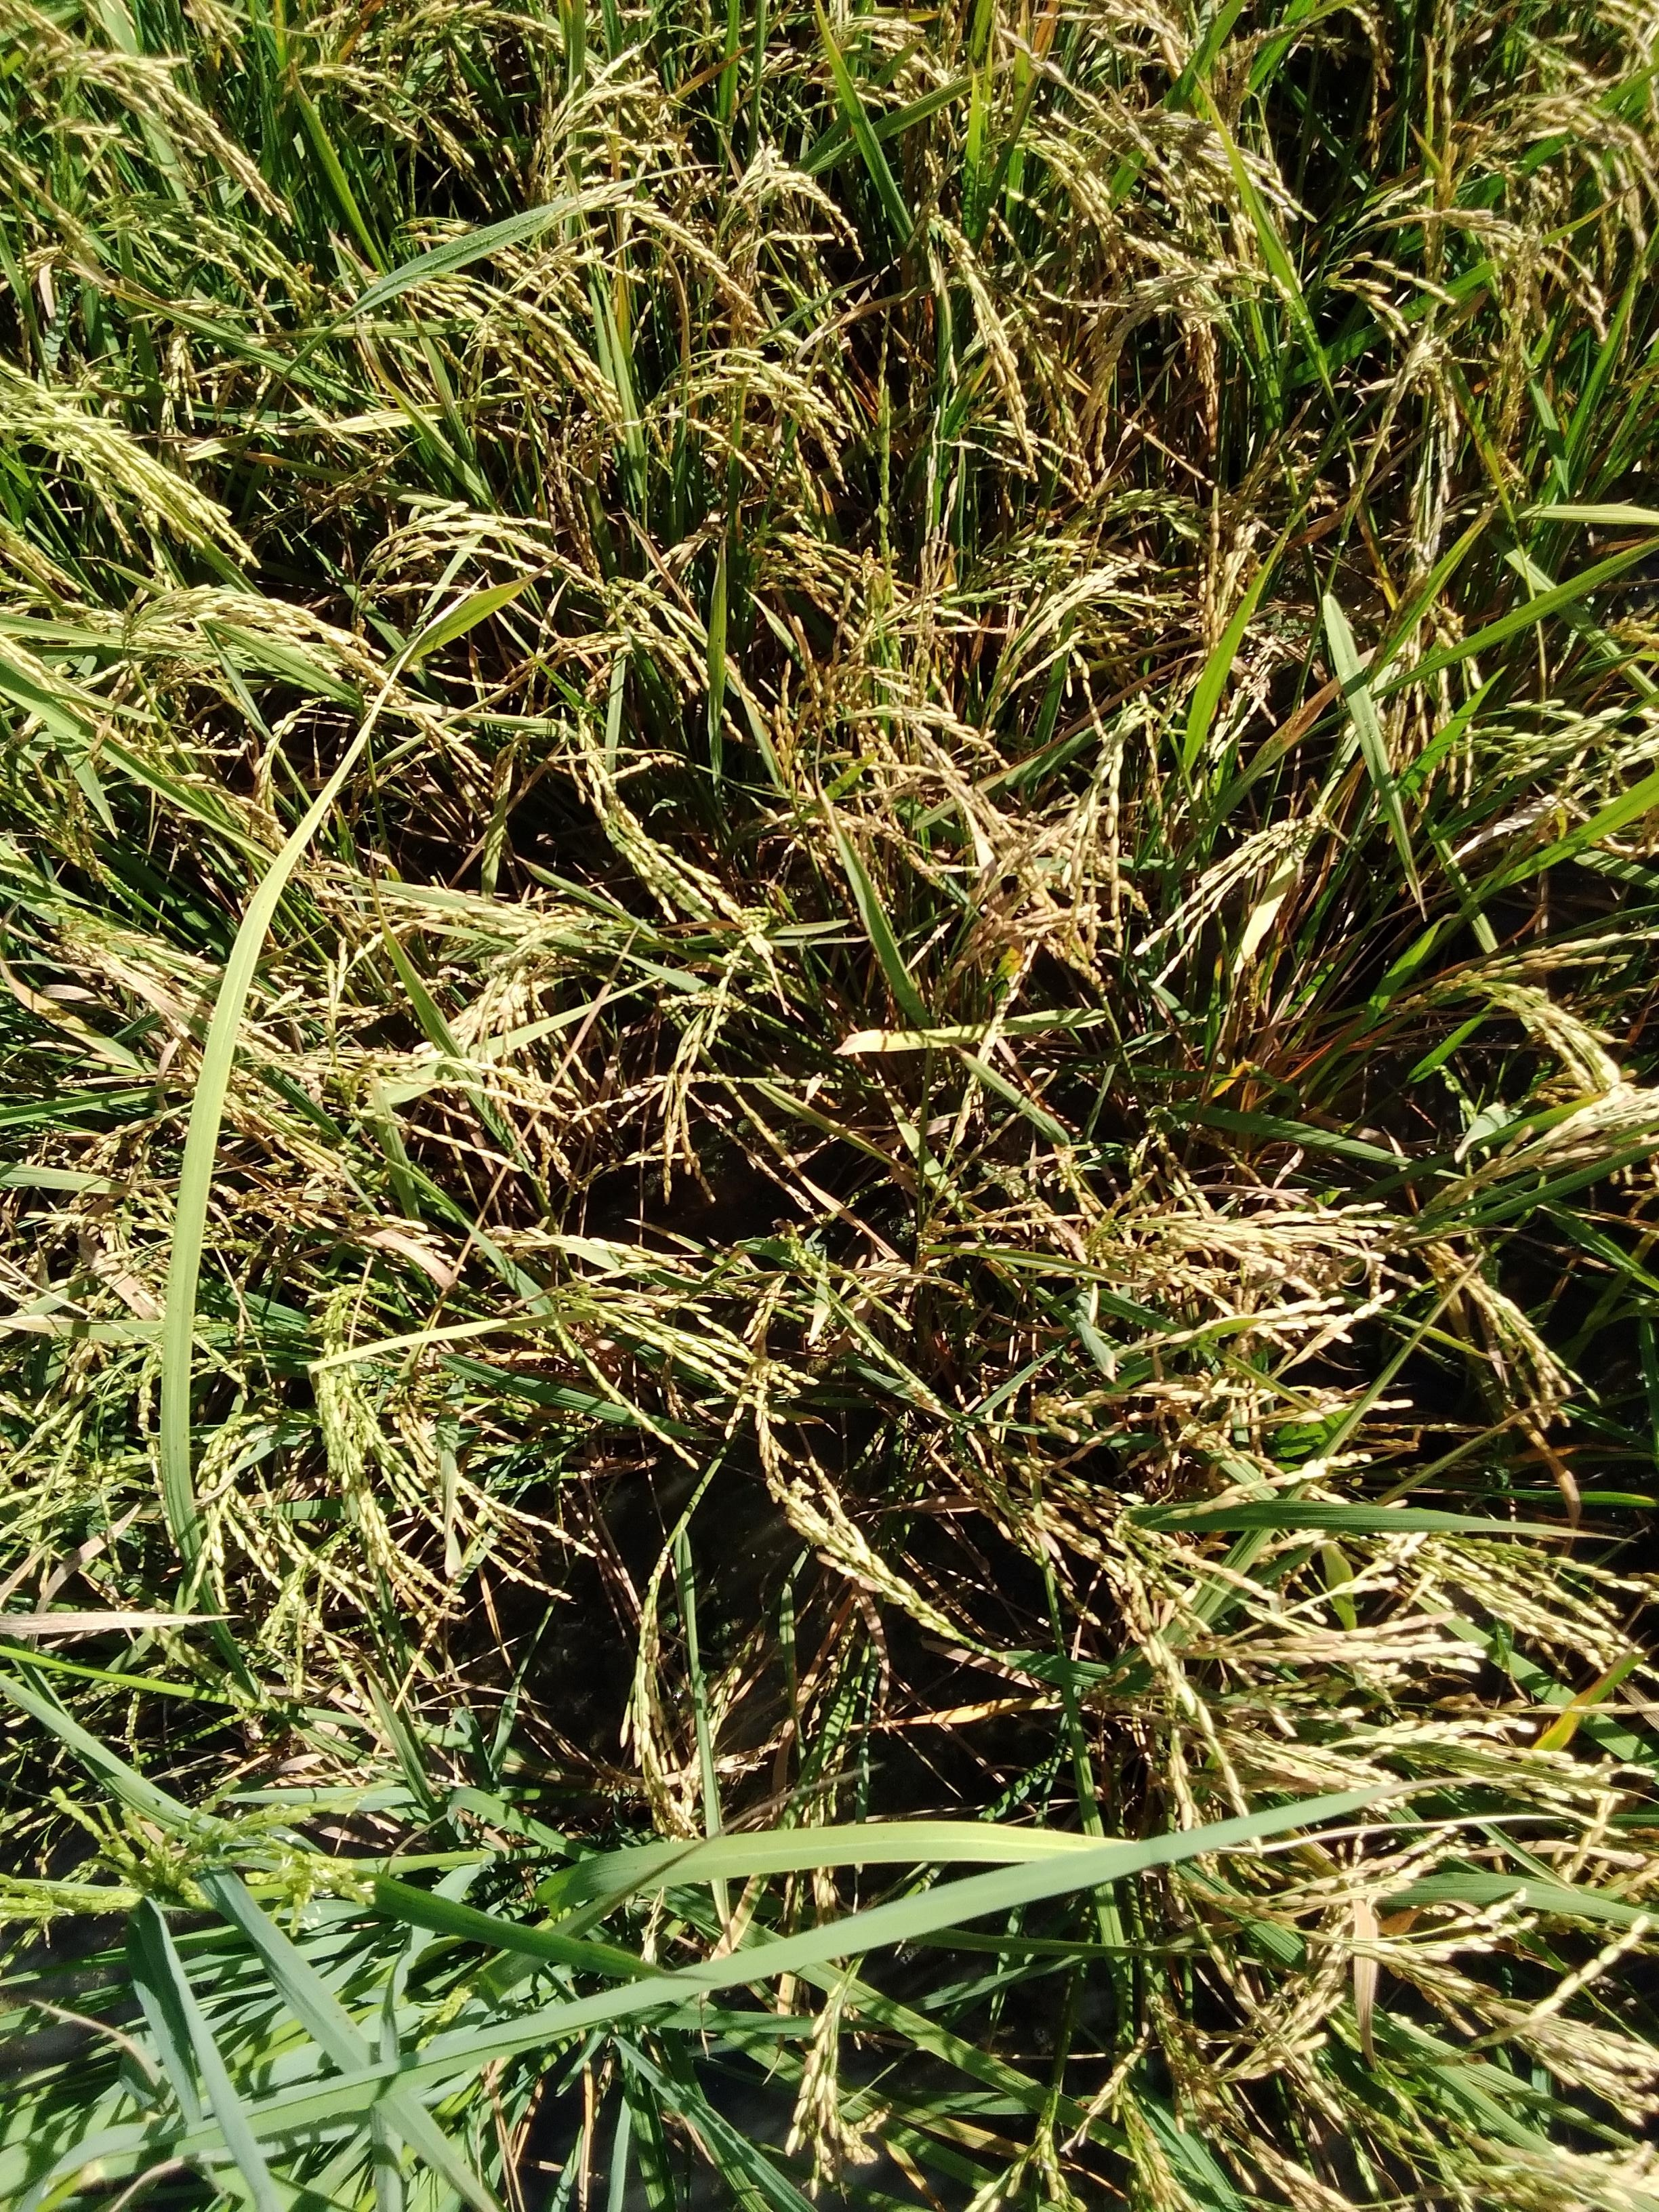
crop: rice
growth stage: stage dough
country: Senegal
